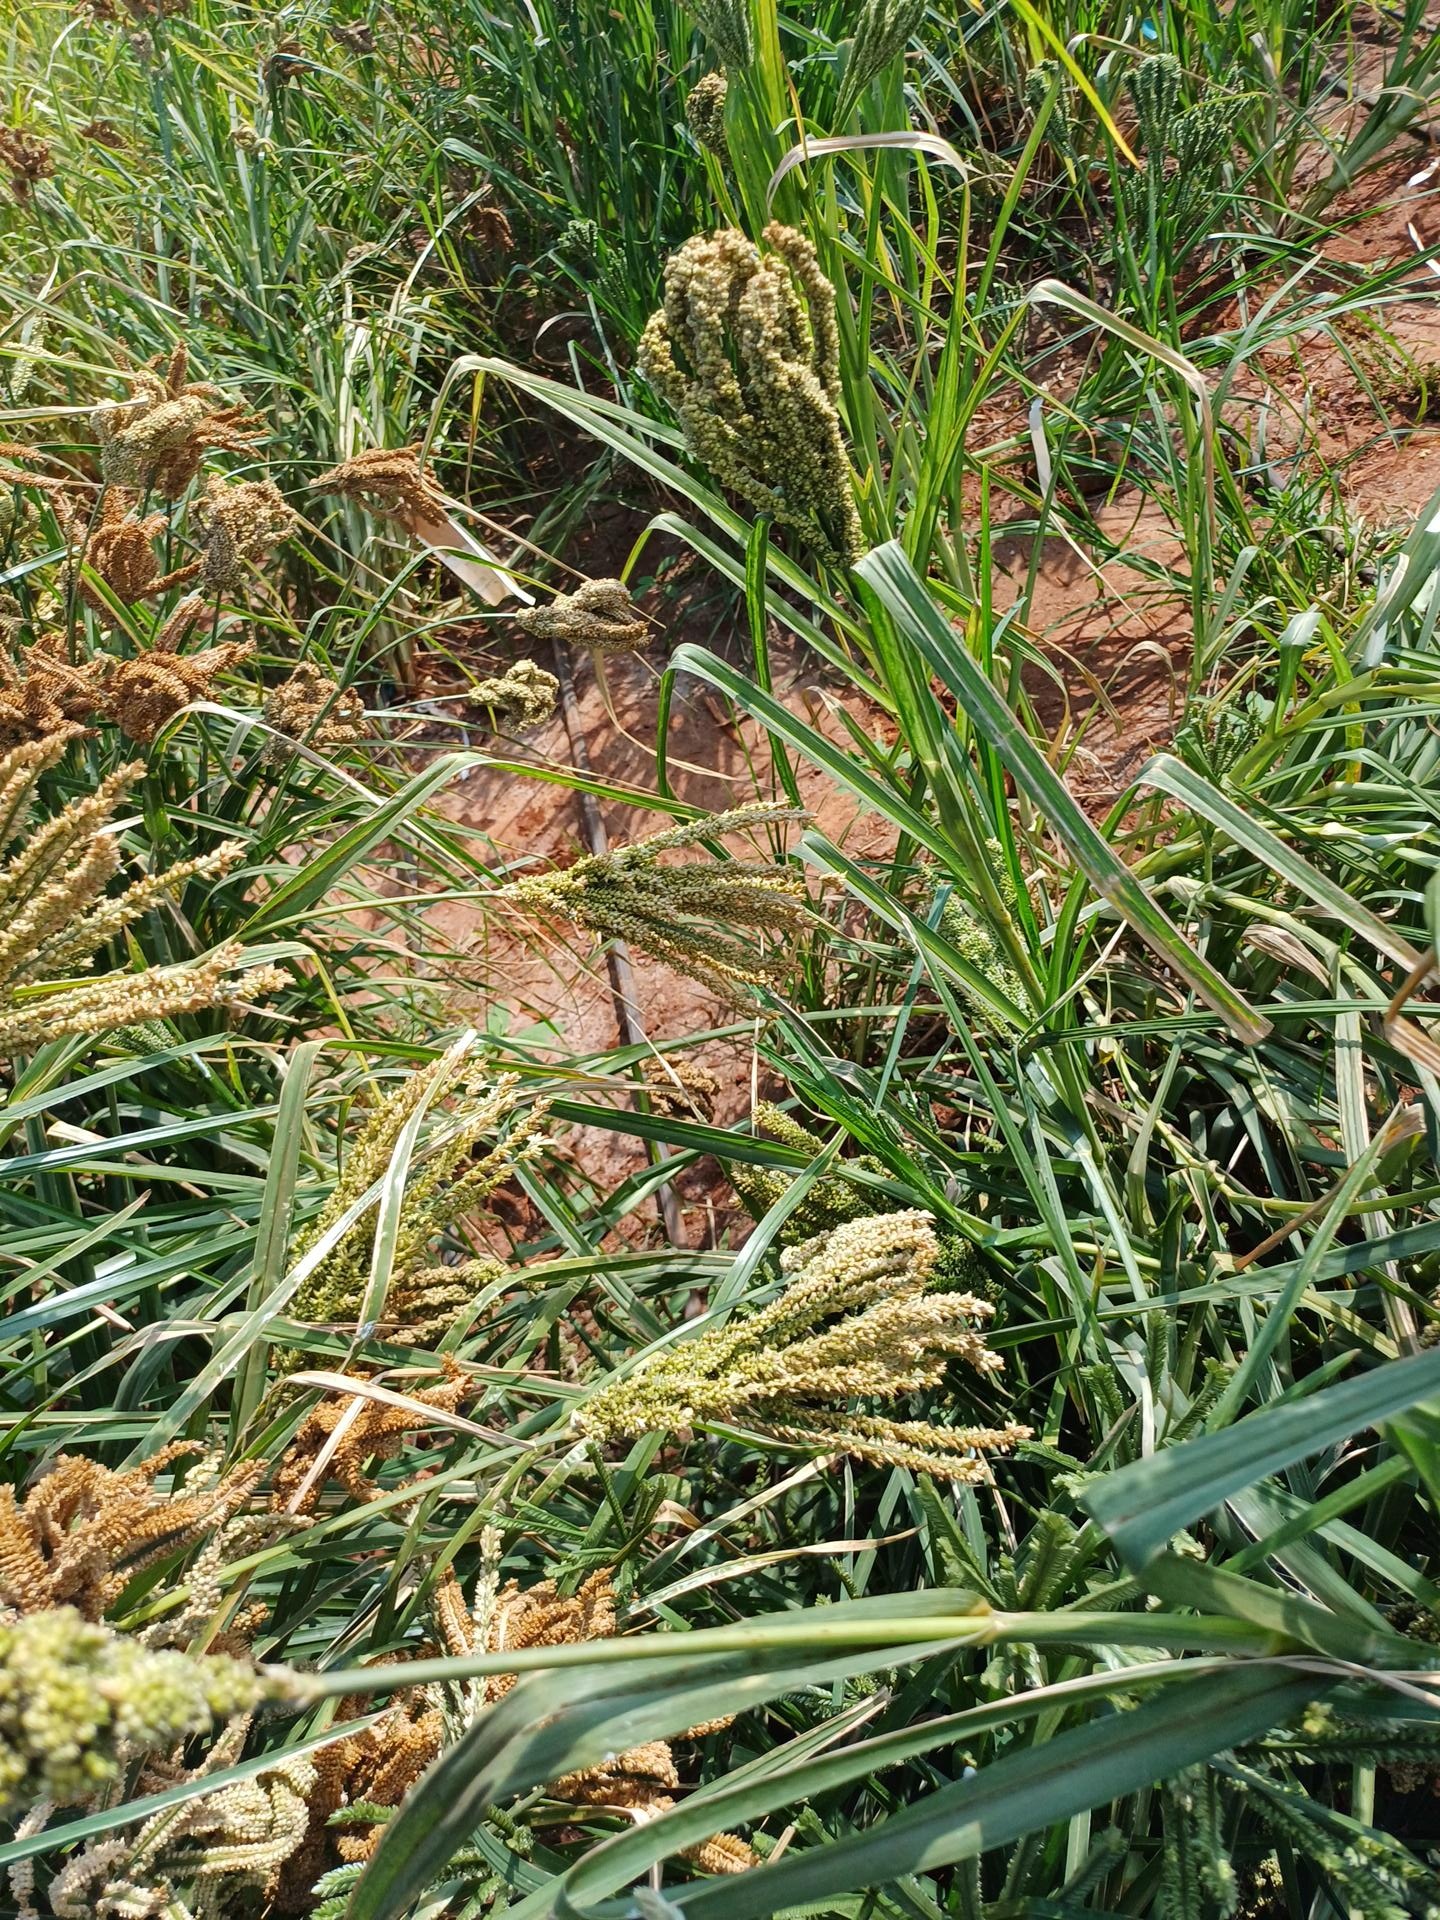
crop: finger millet
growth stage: filling grain
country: Kenya
